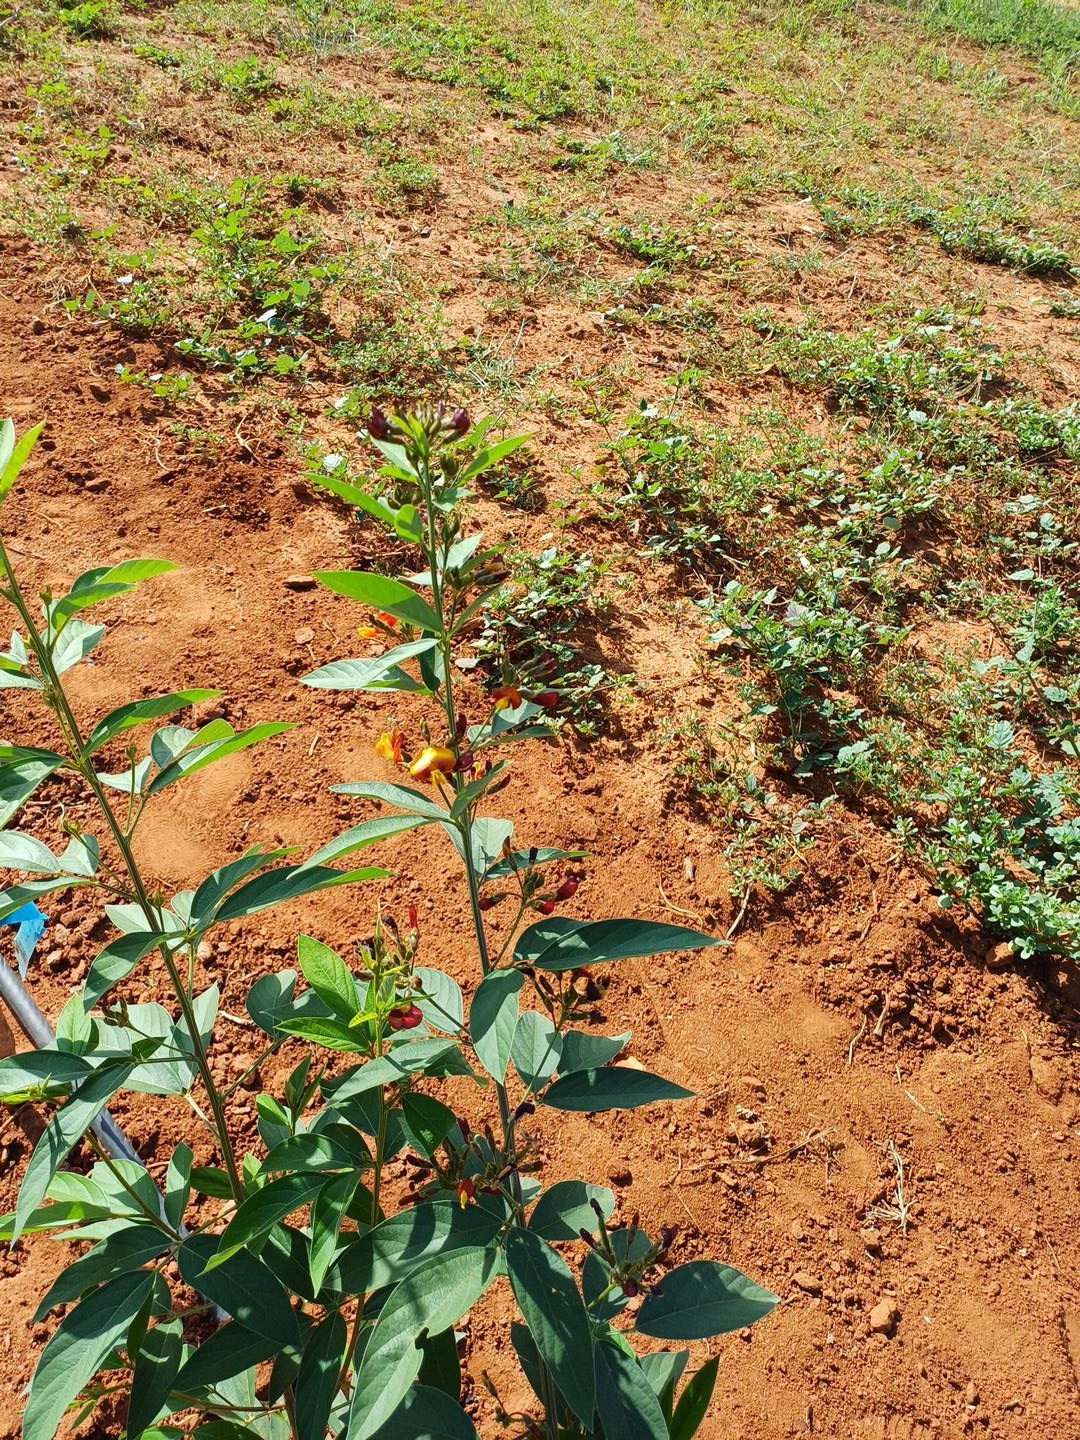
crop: pigeonpea
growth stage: development pod
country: Kenya
